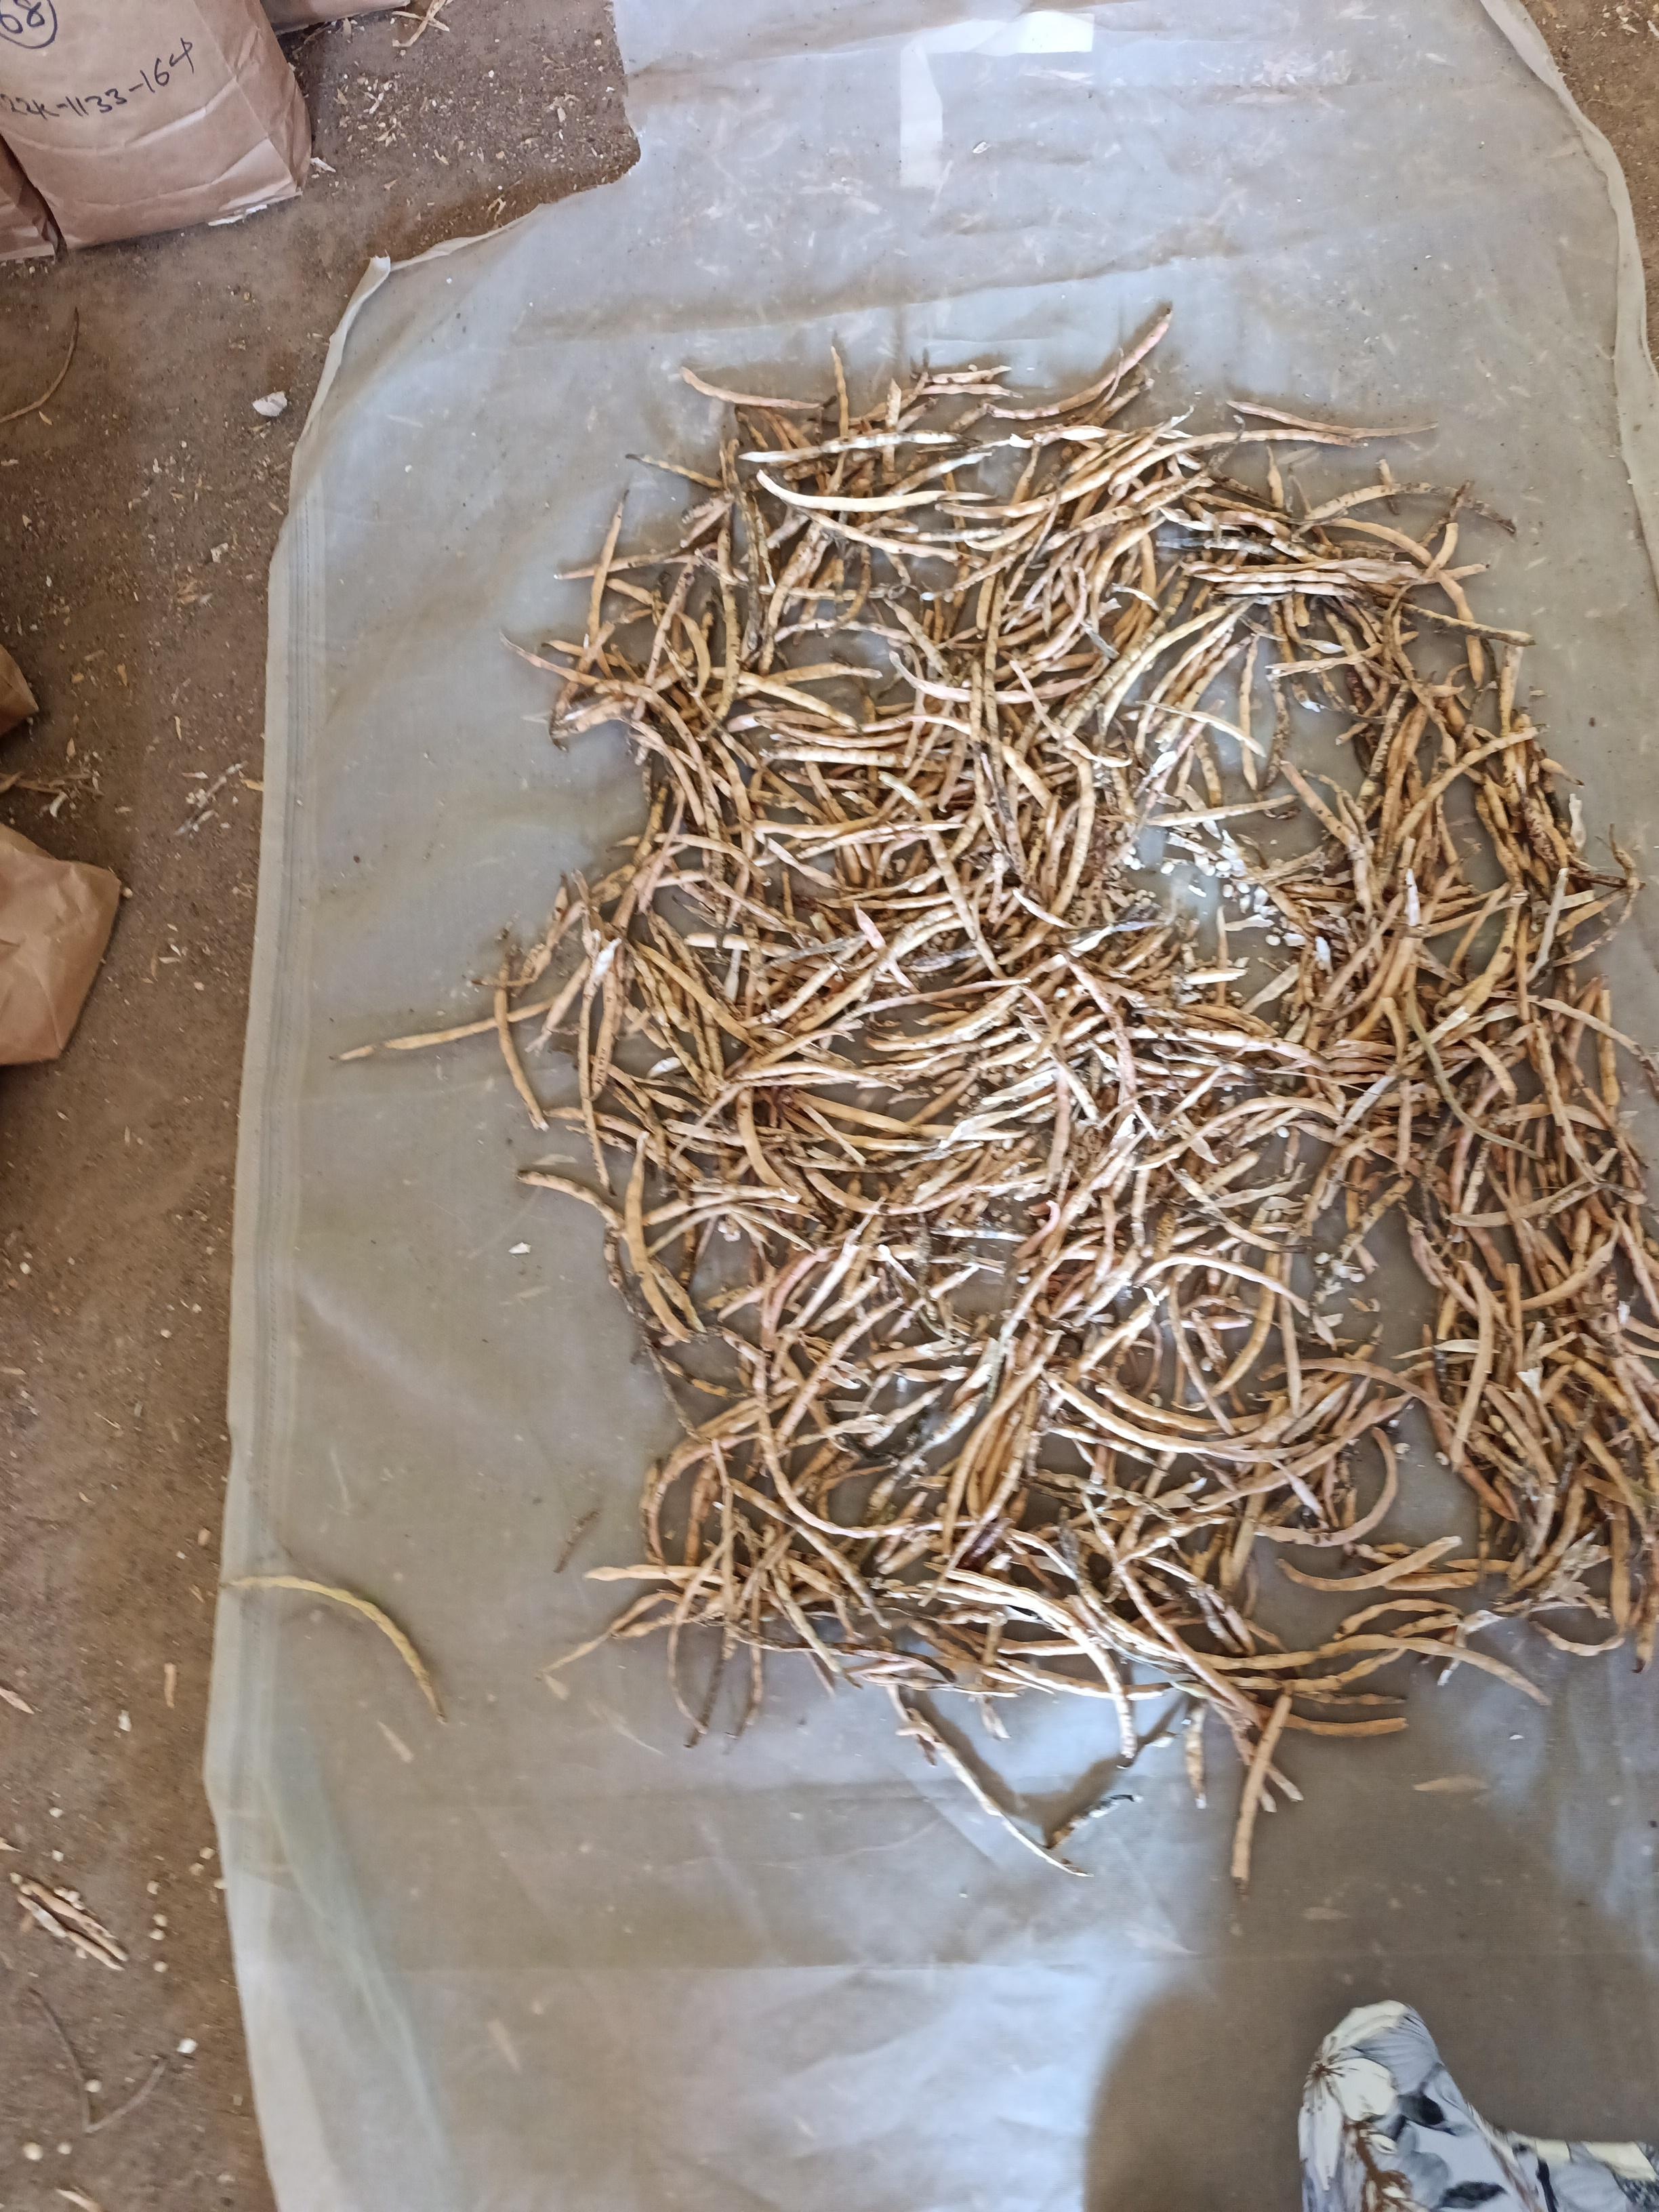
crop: cowpea
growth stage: harvest
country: Nigeria
